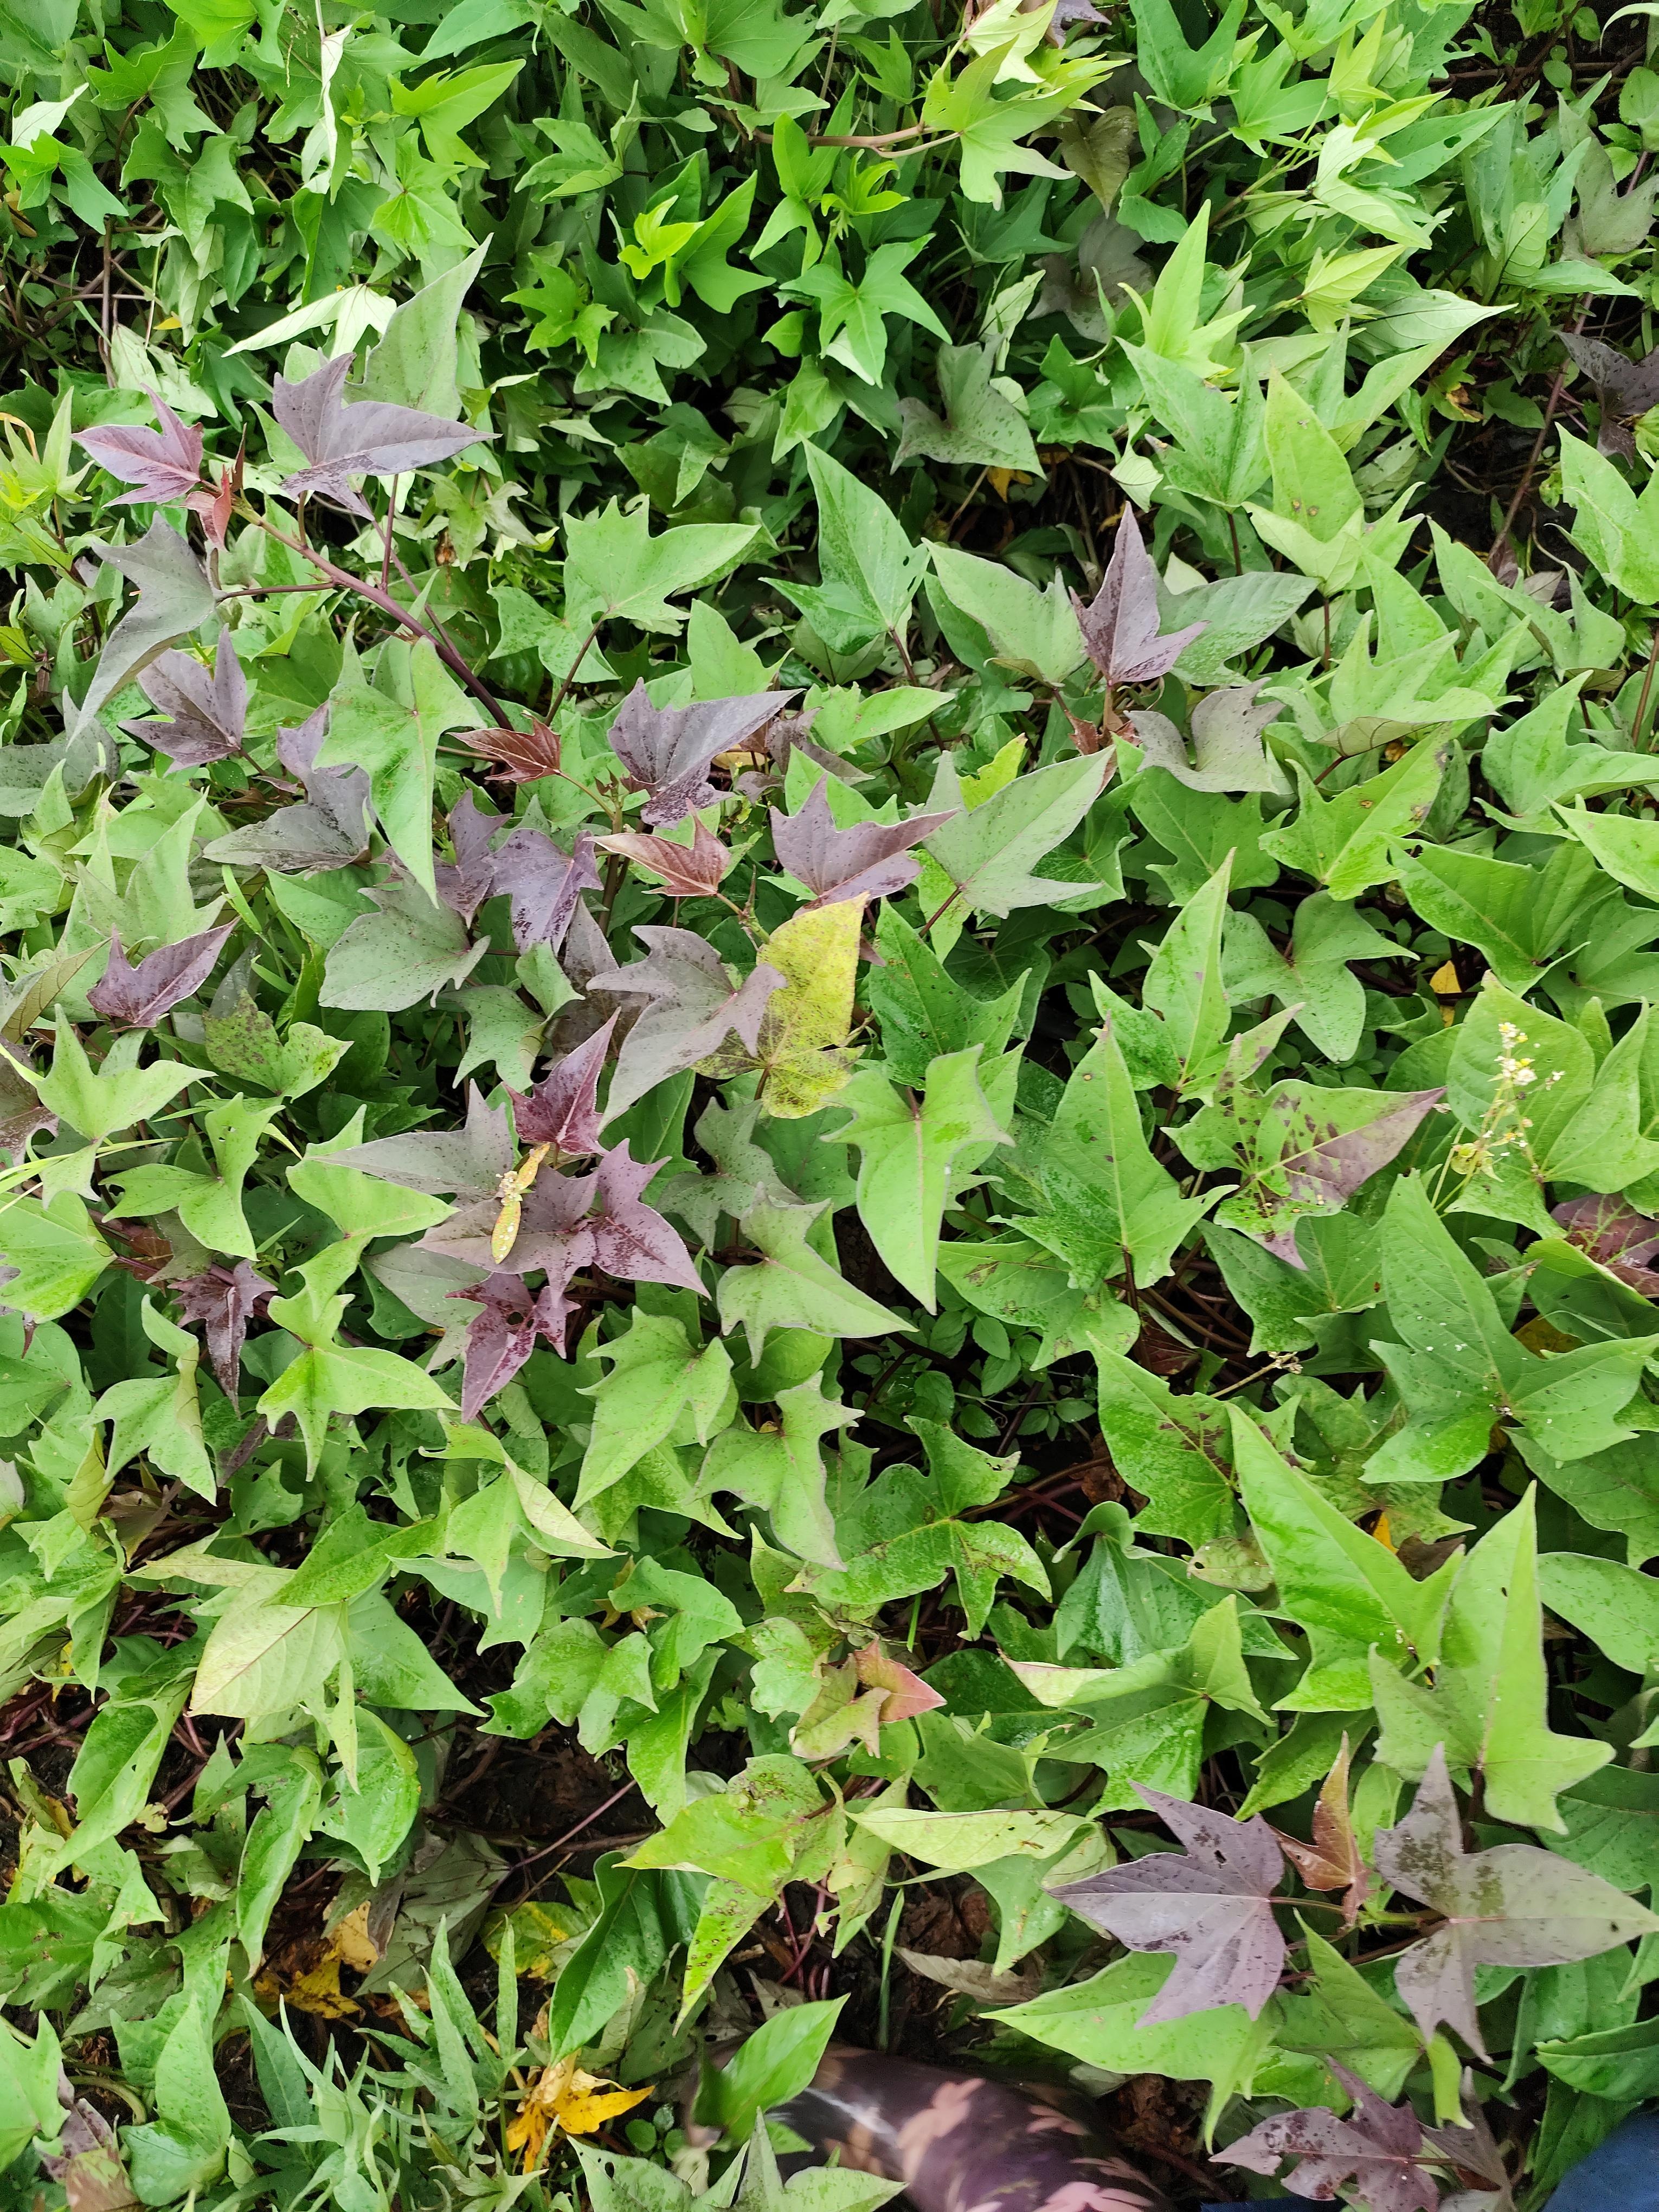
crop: sweet potato
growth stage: vegetative
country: Tanzania
